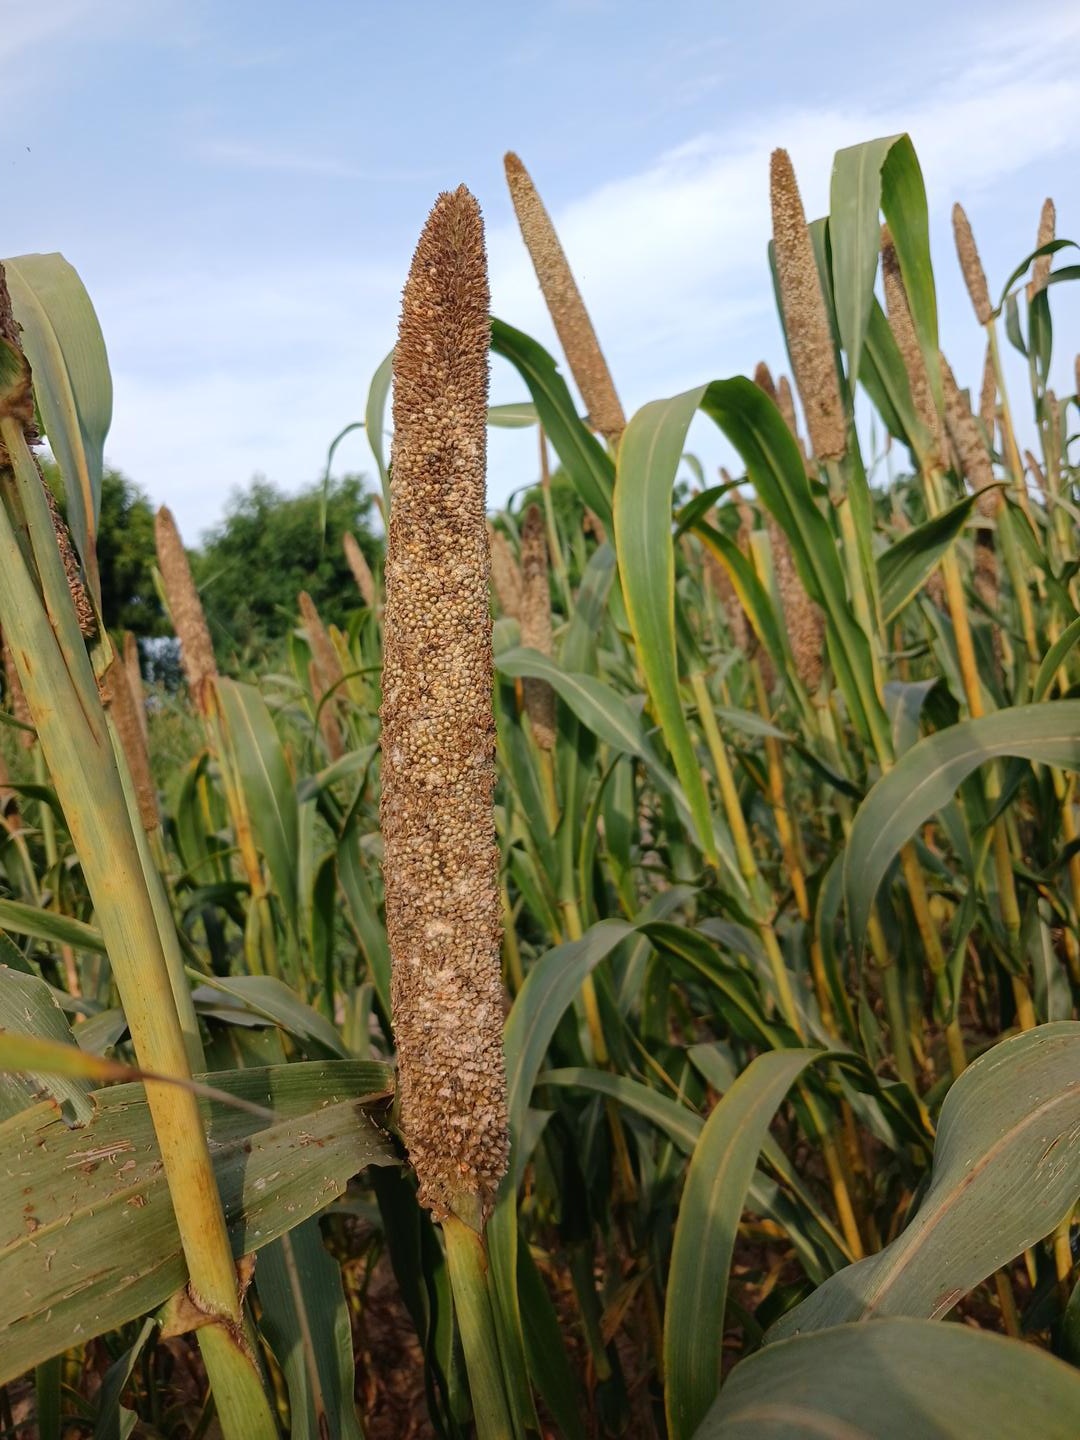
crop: pearl millet
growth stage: maturity
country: Senegal
